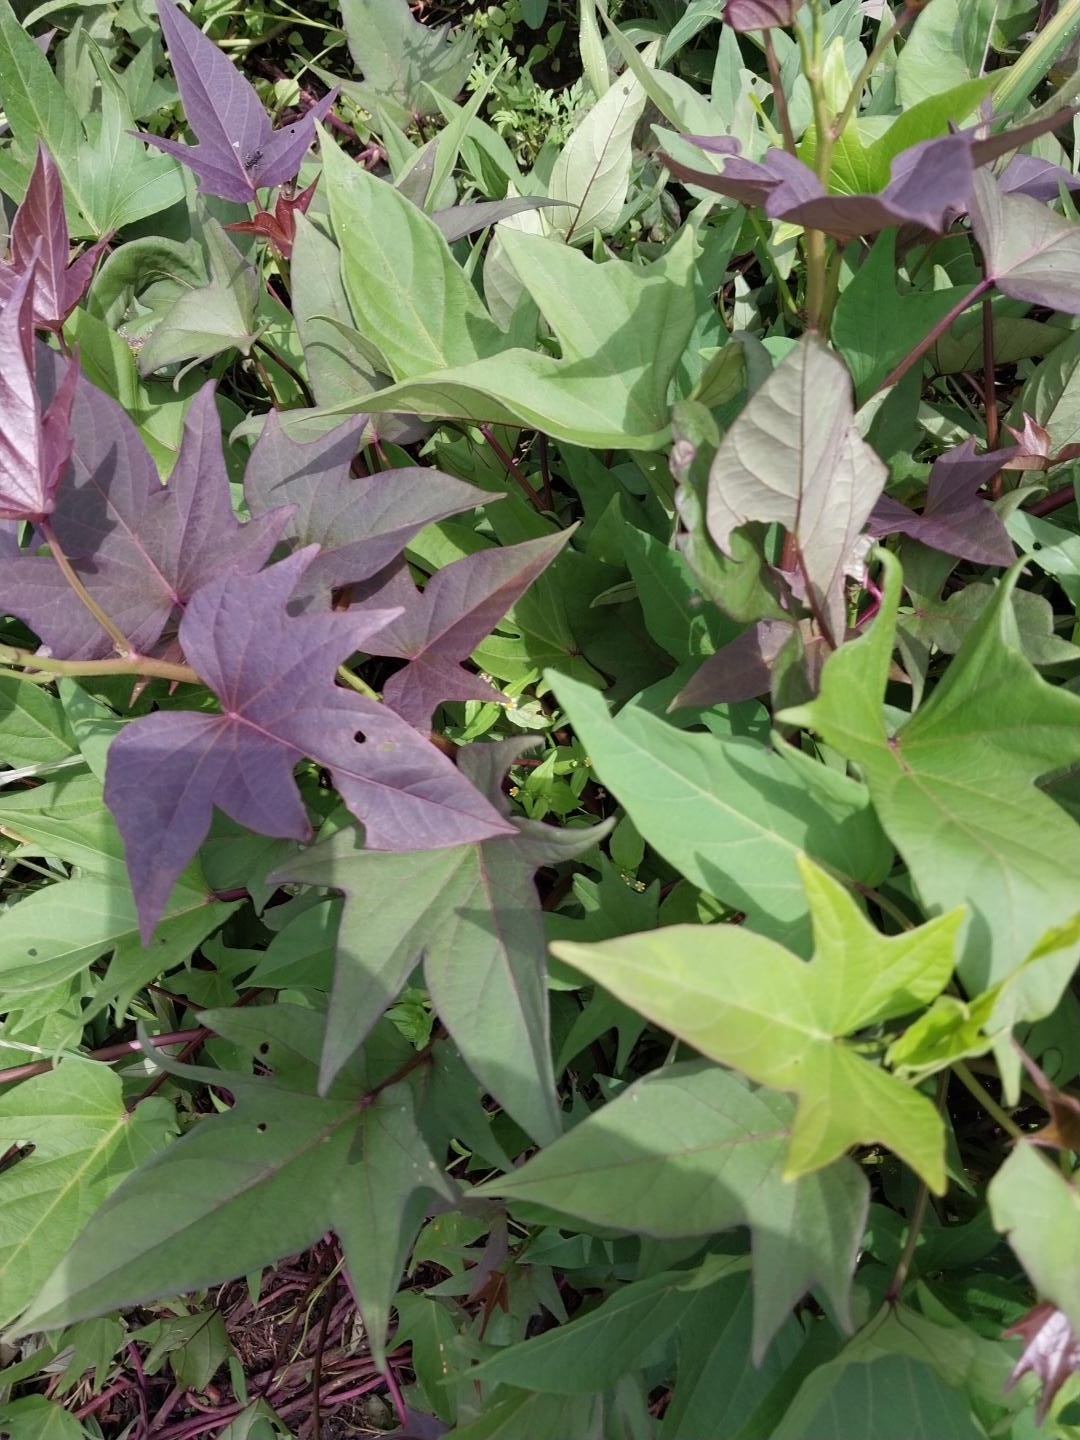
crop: sweet potato
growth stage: vegetative
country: Tanzania
